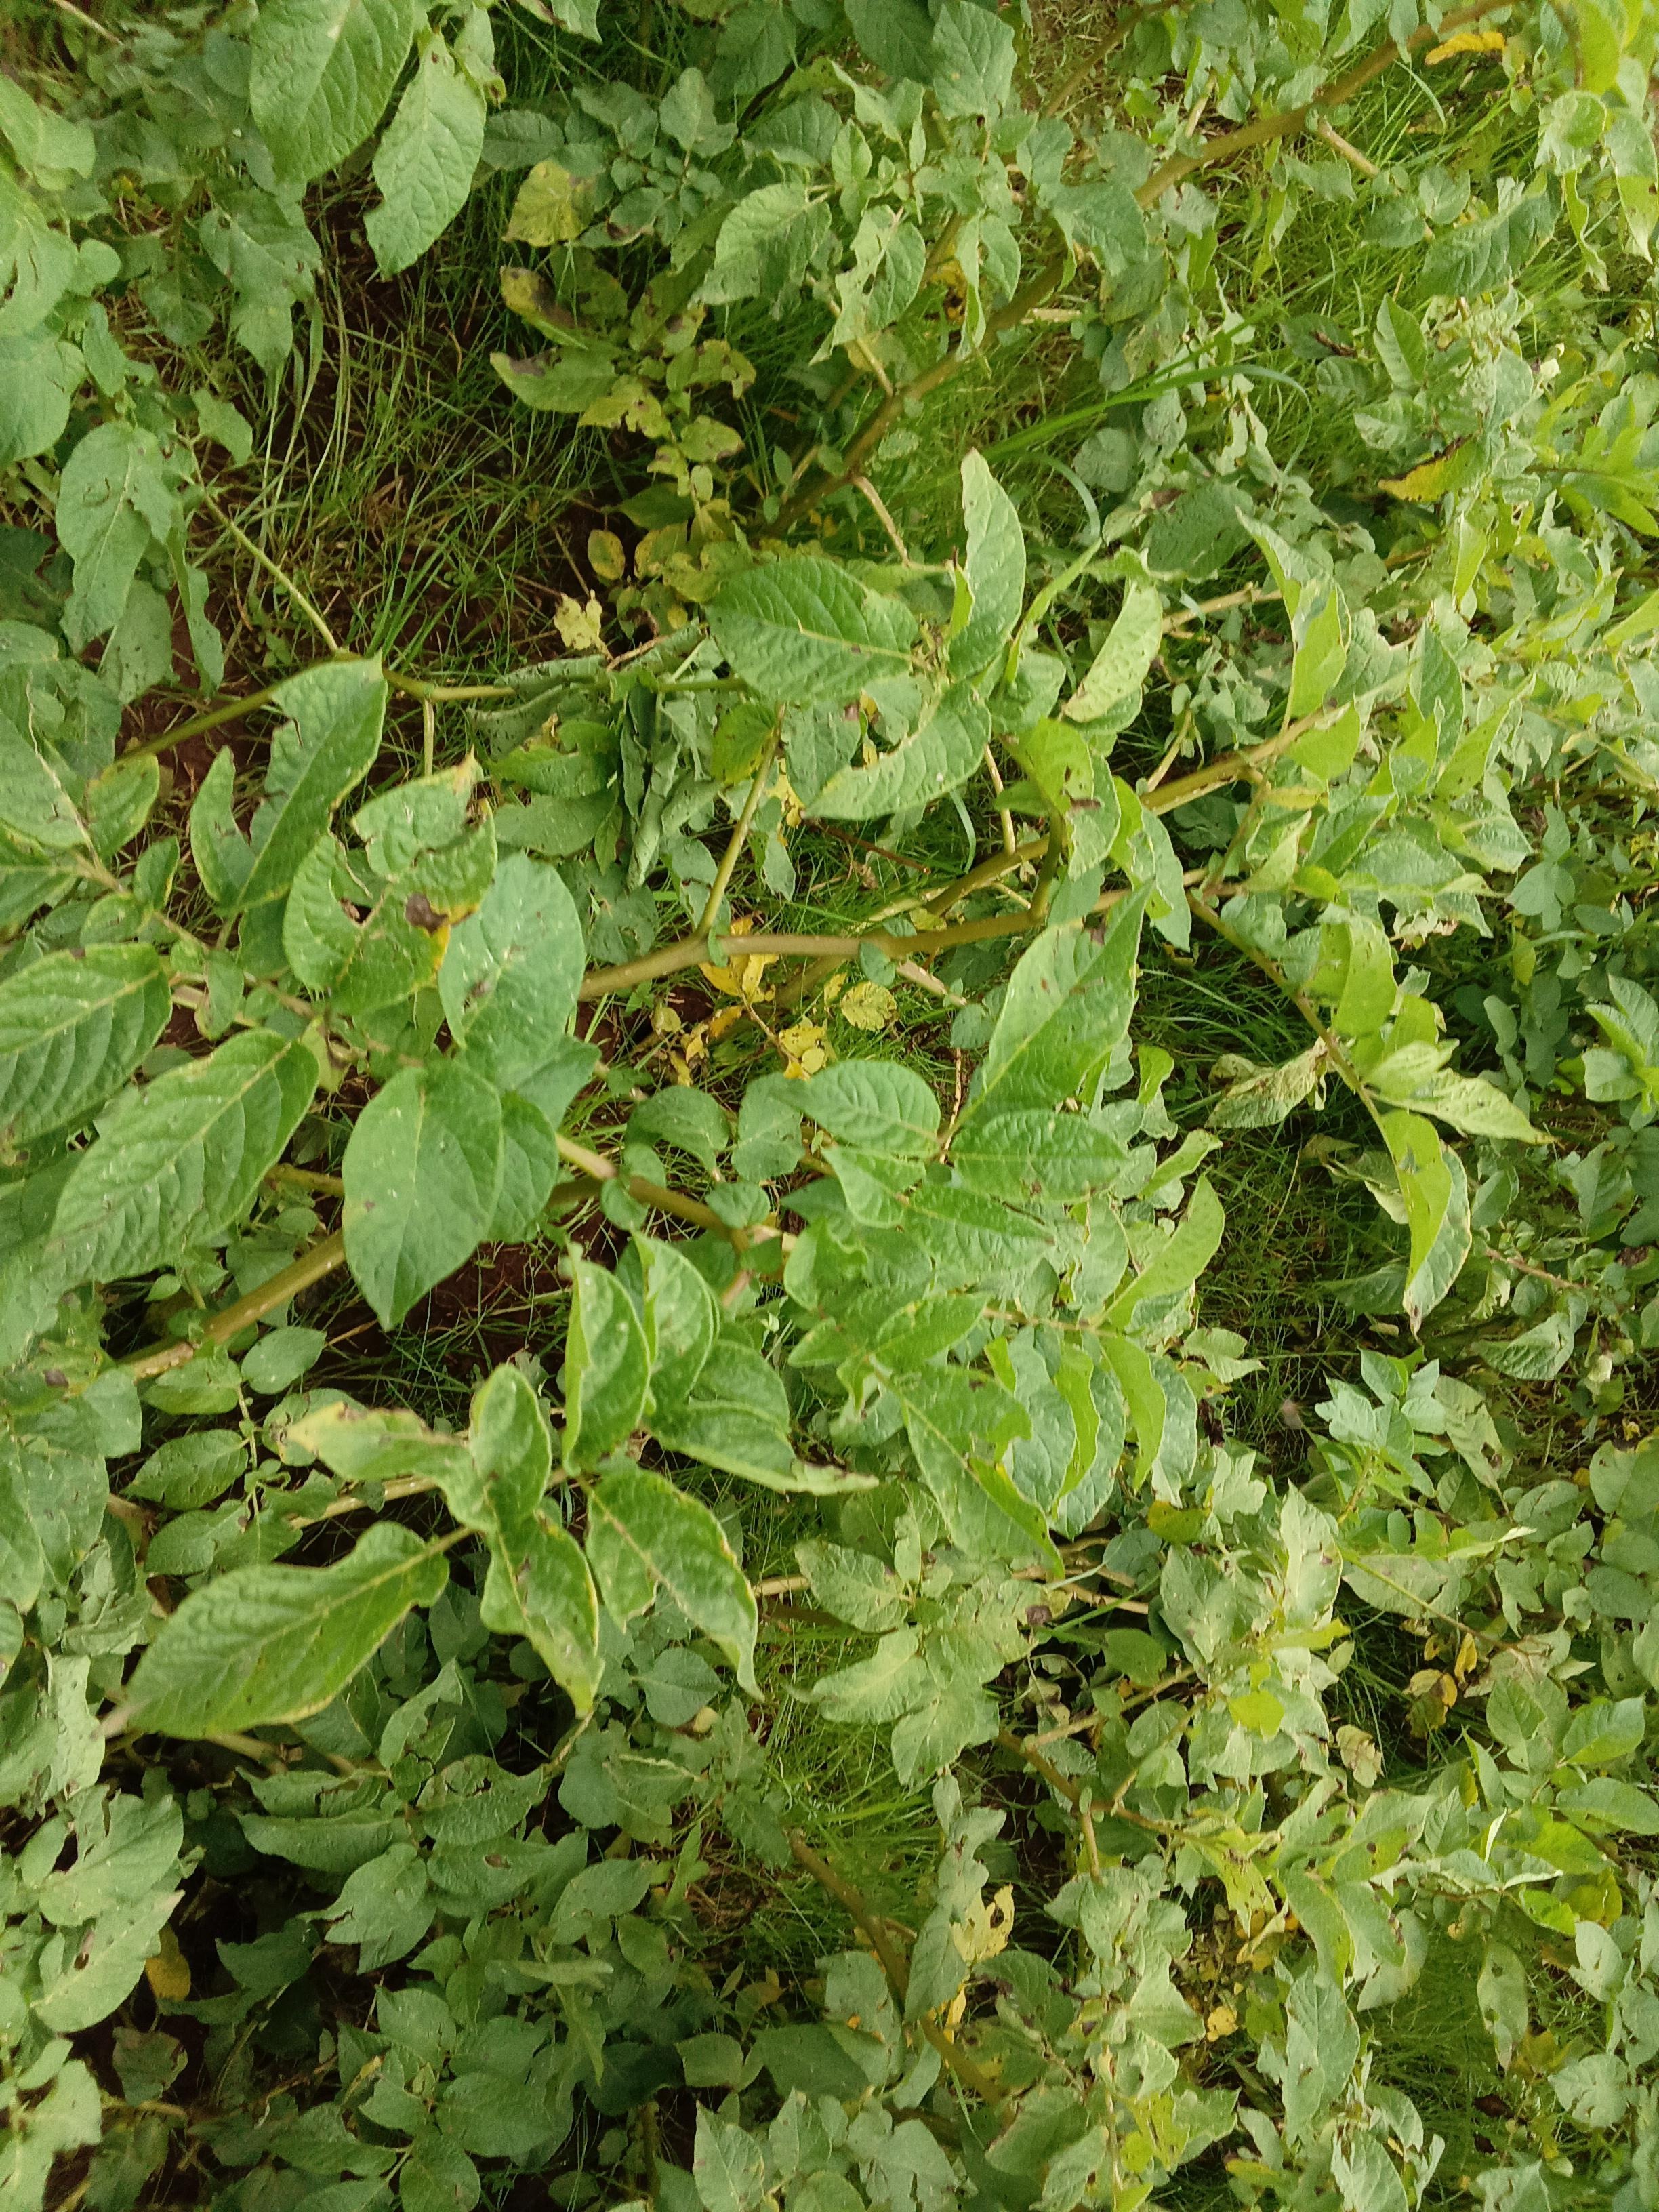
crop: potato
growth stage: harvest maturity
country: Kenya
